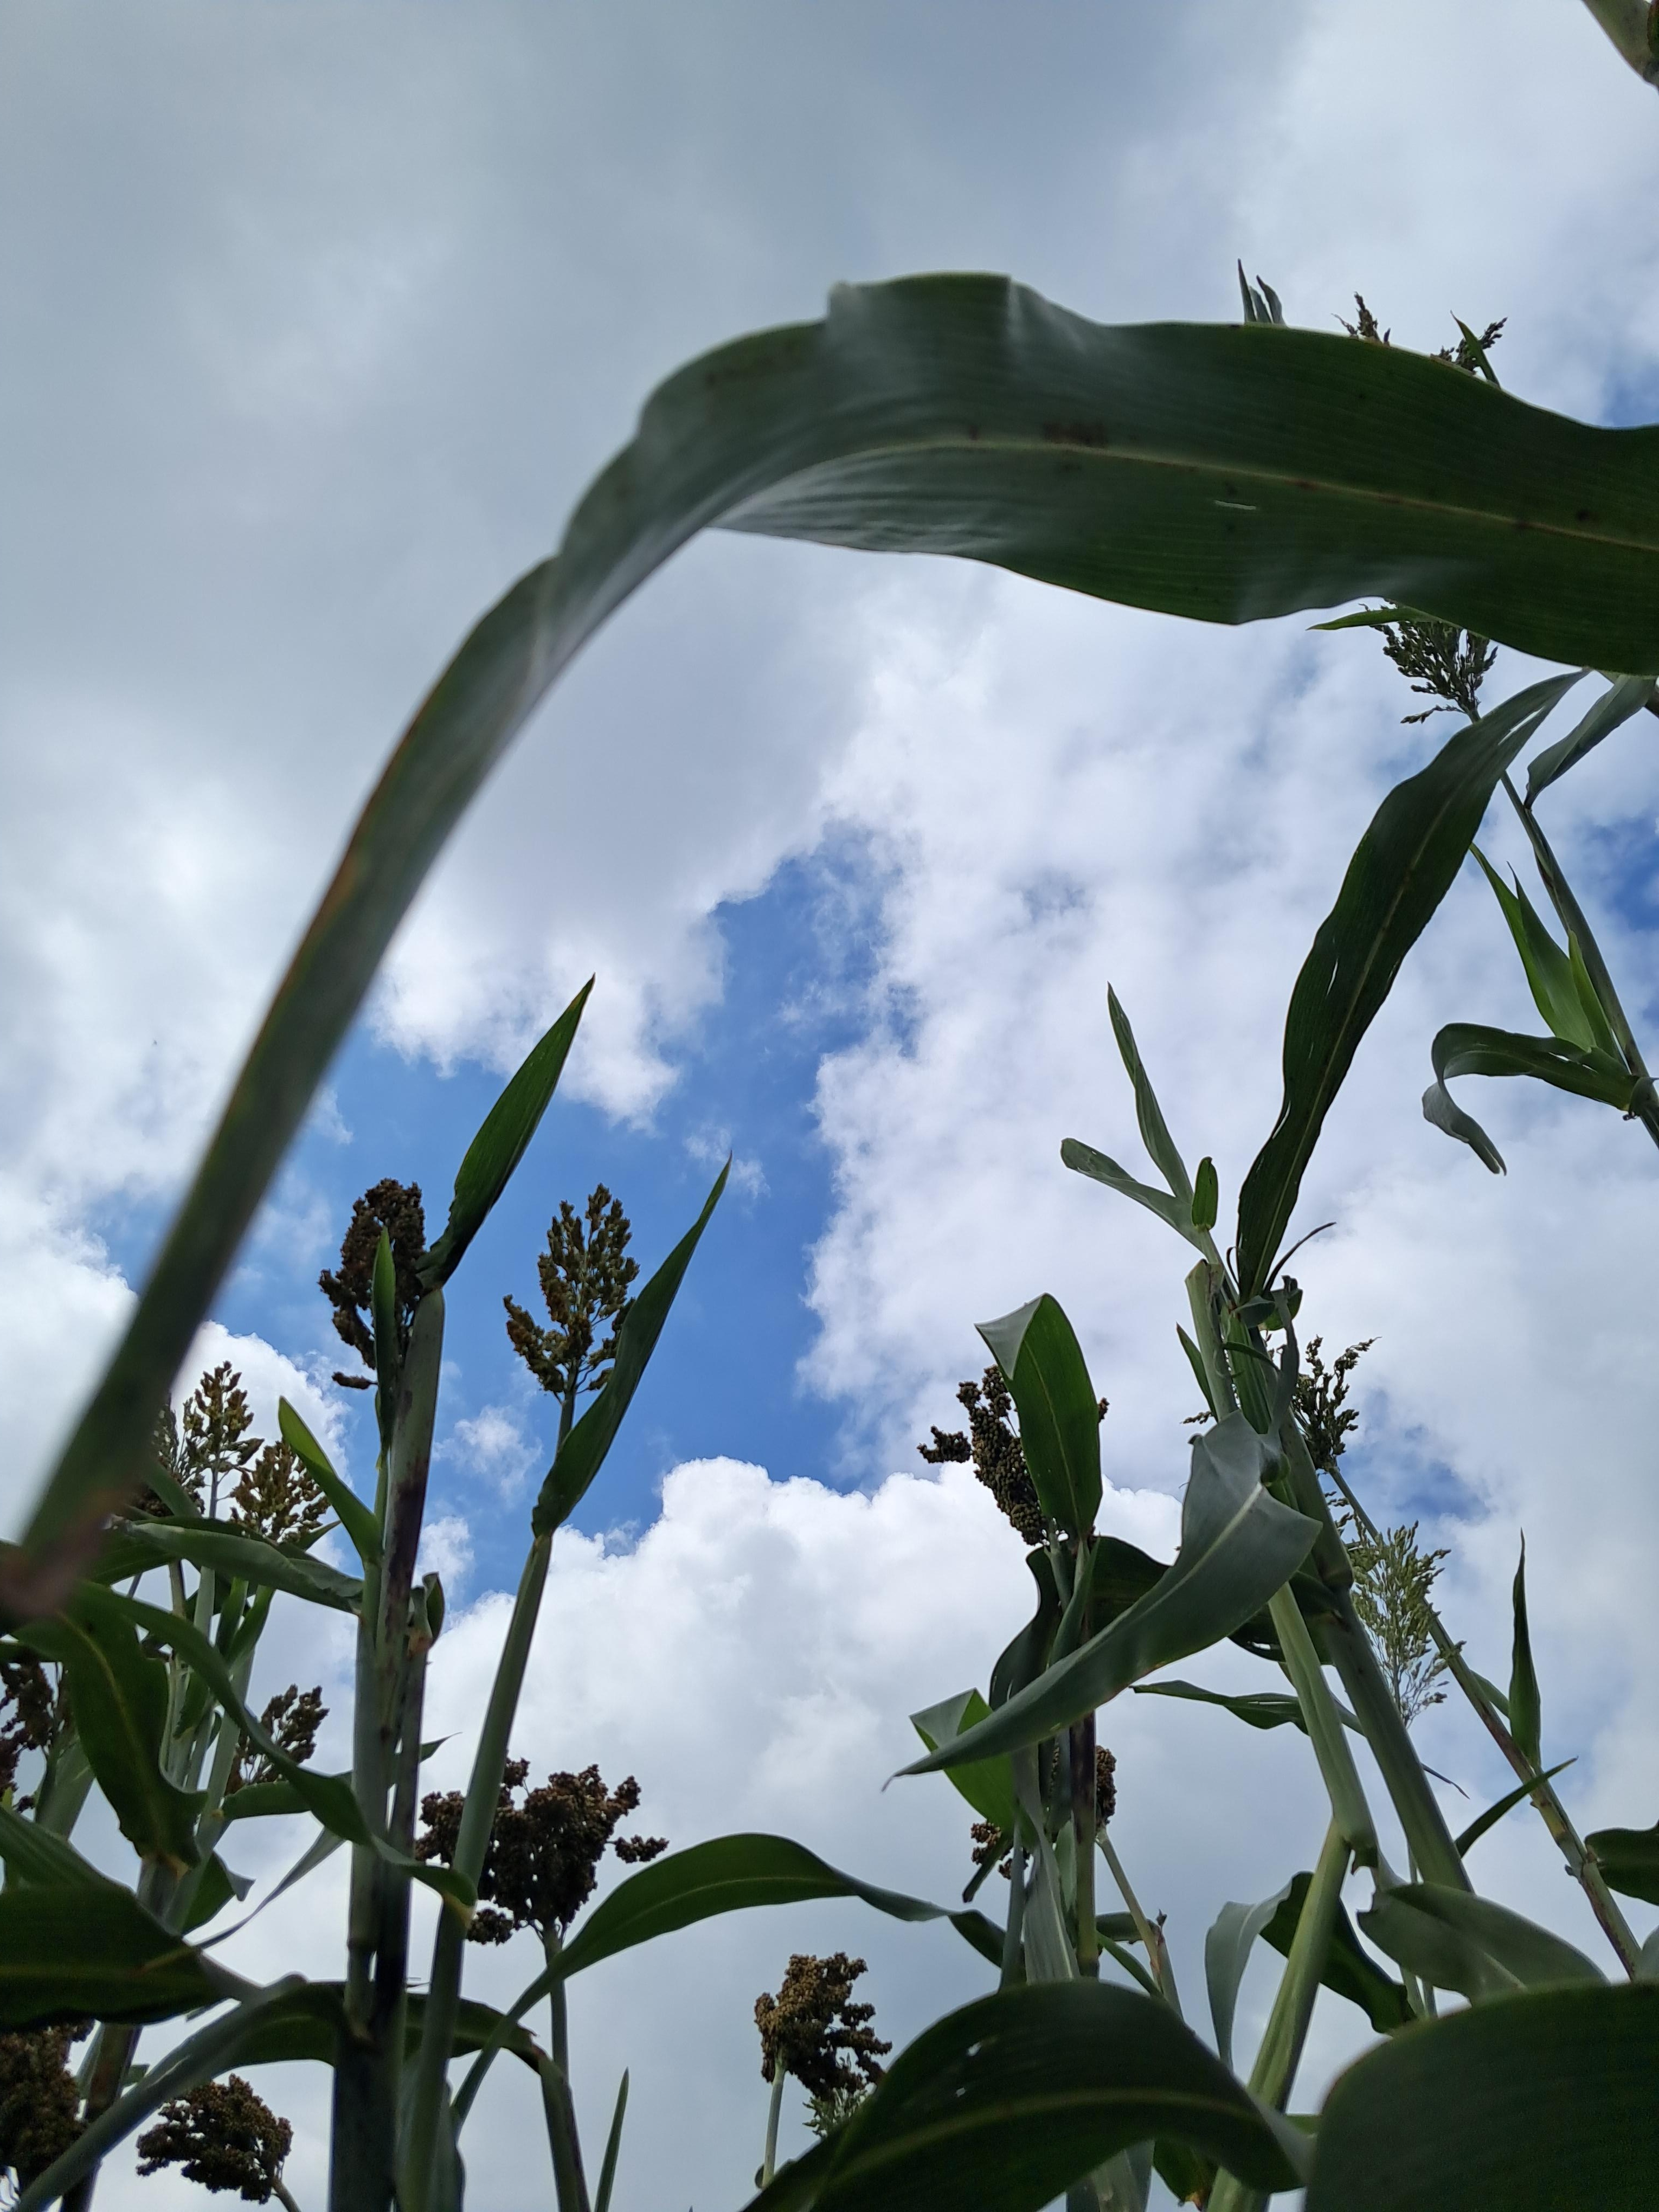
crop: sorghum
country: Tanzania
